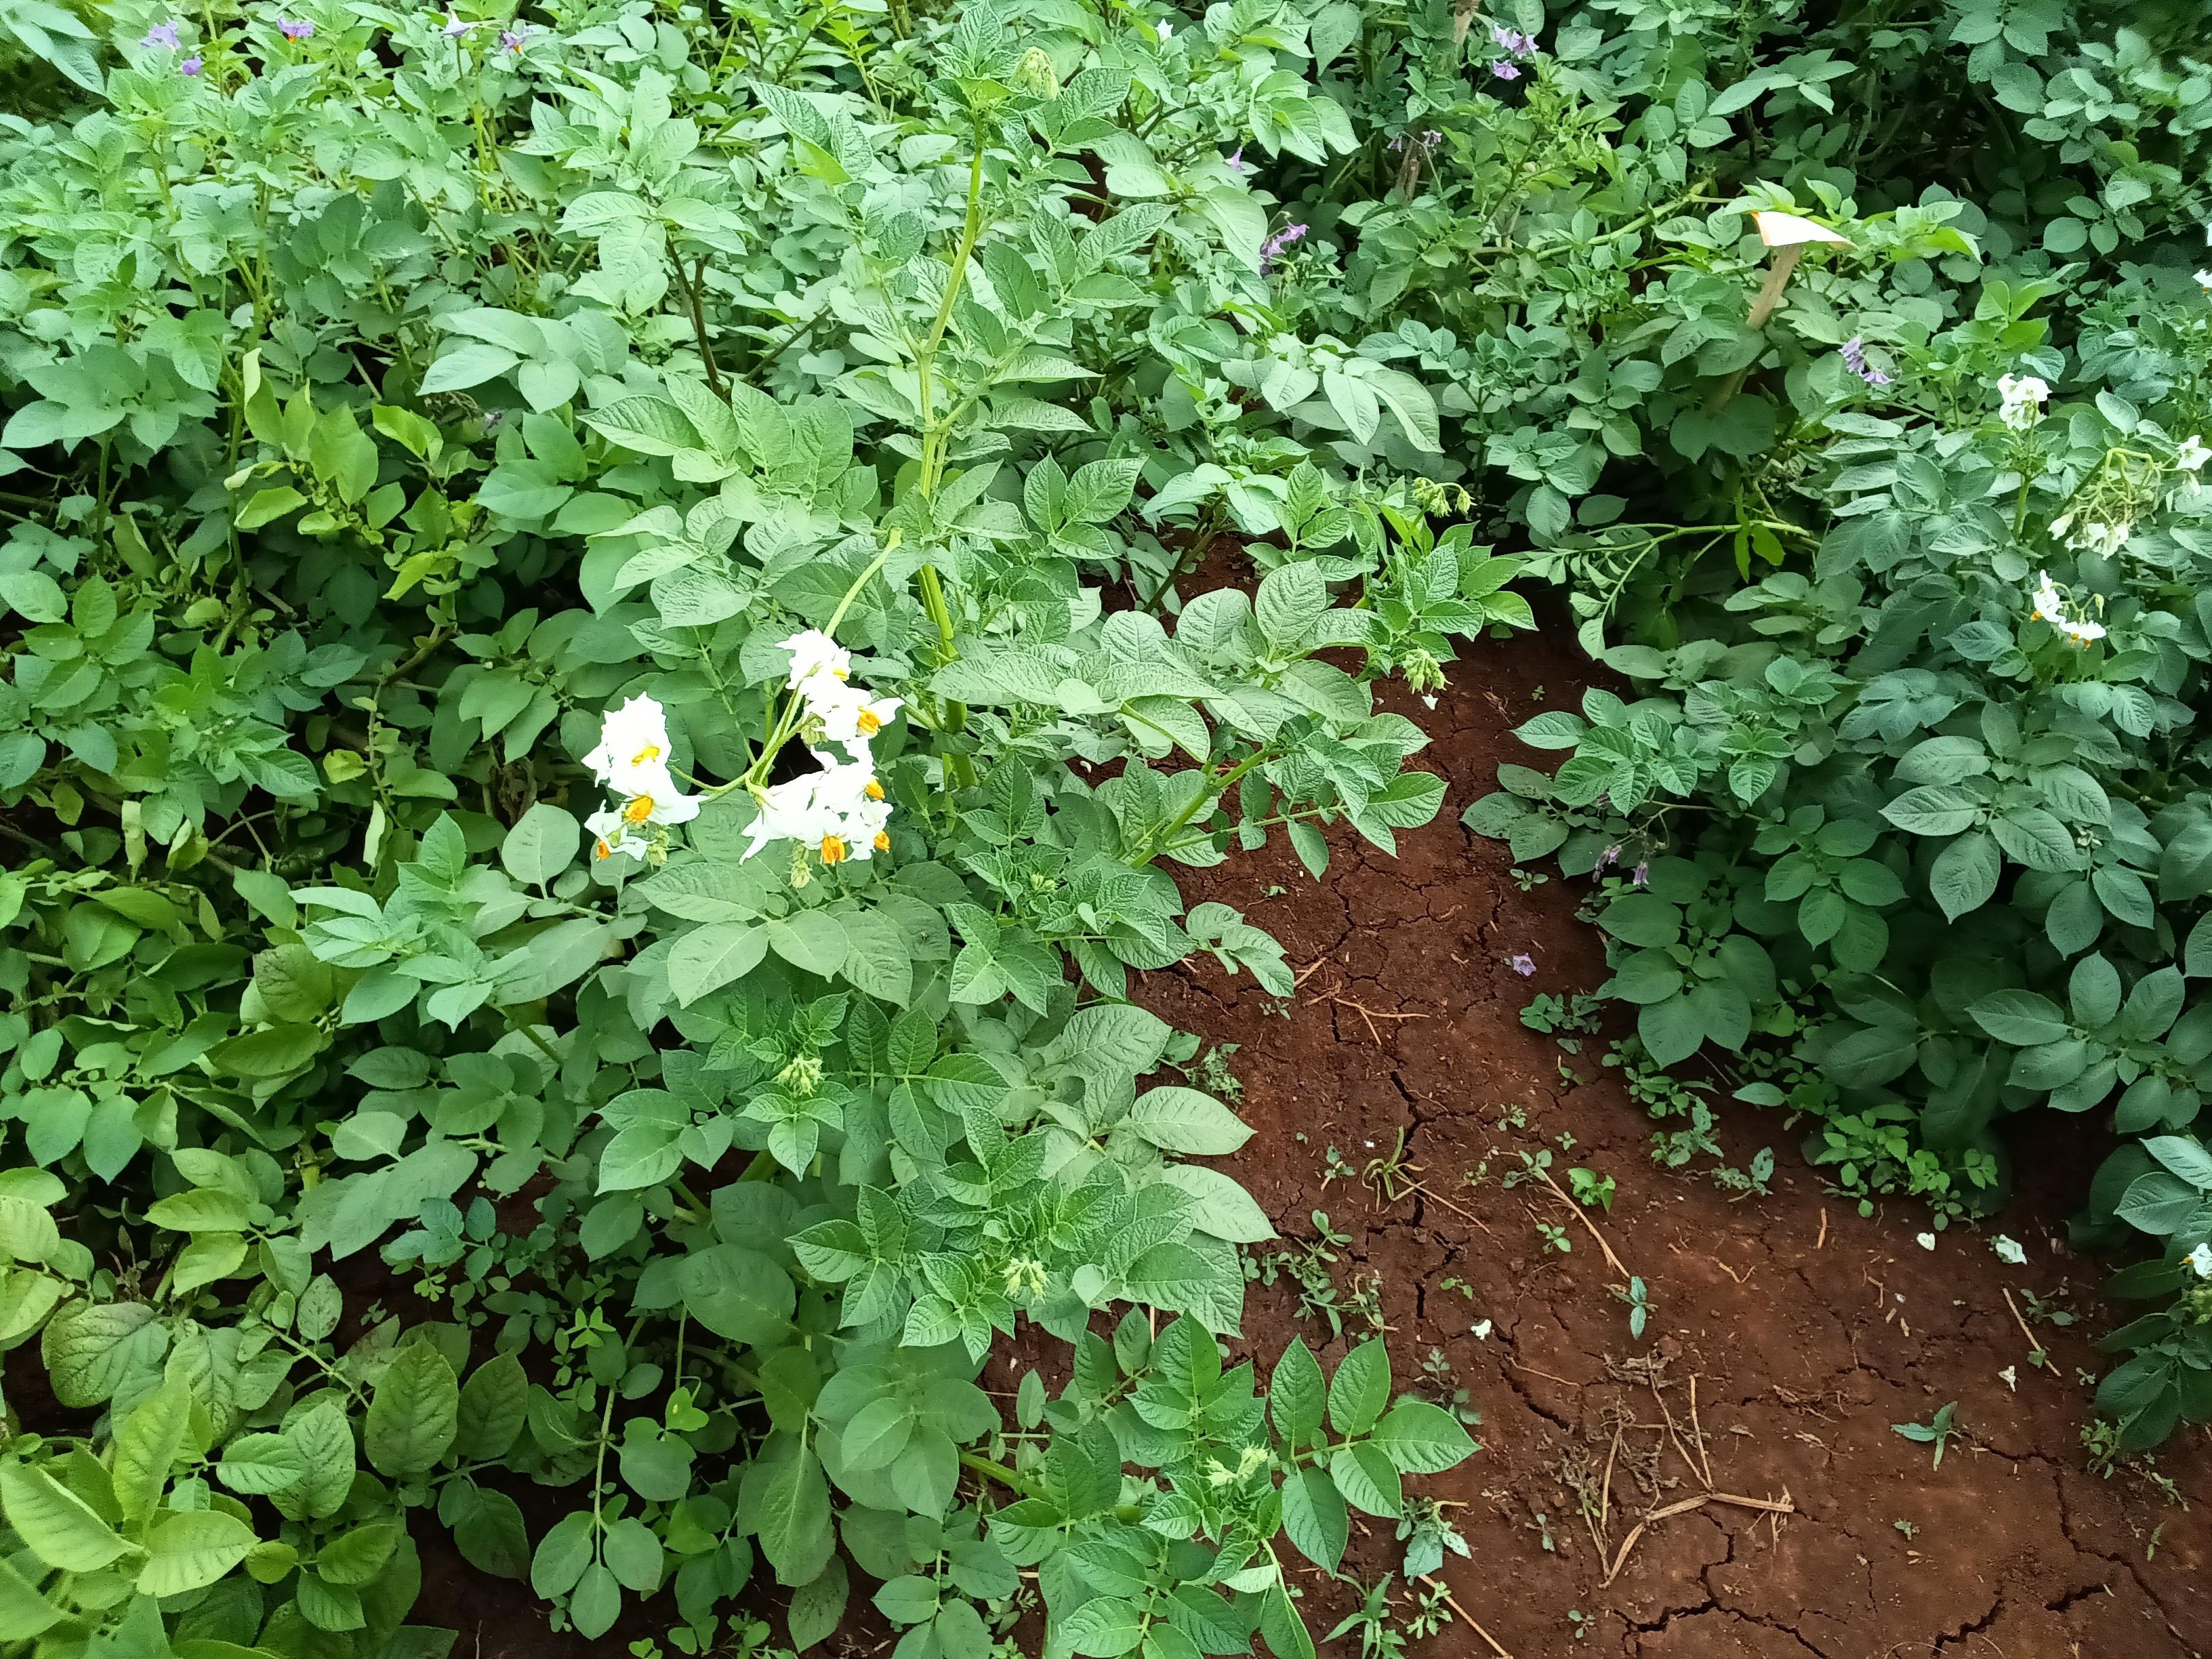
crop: potato
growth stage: maturity
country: Kenya
